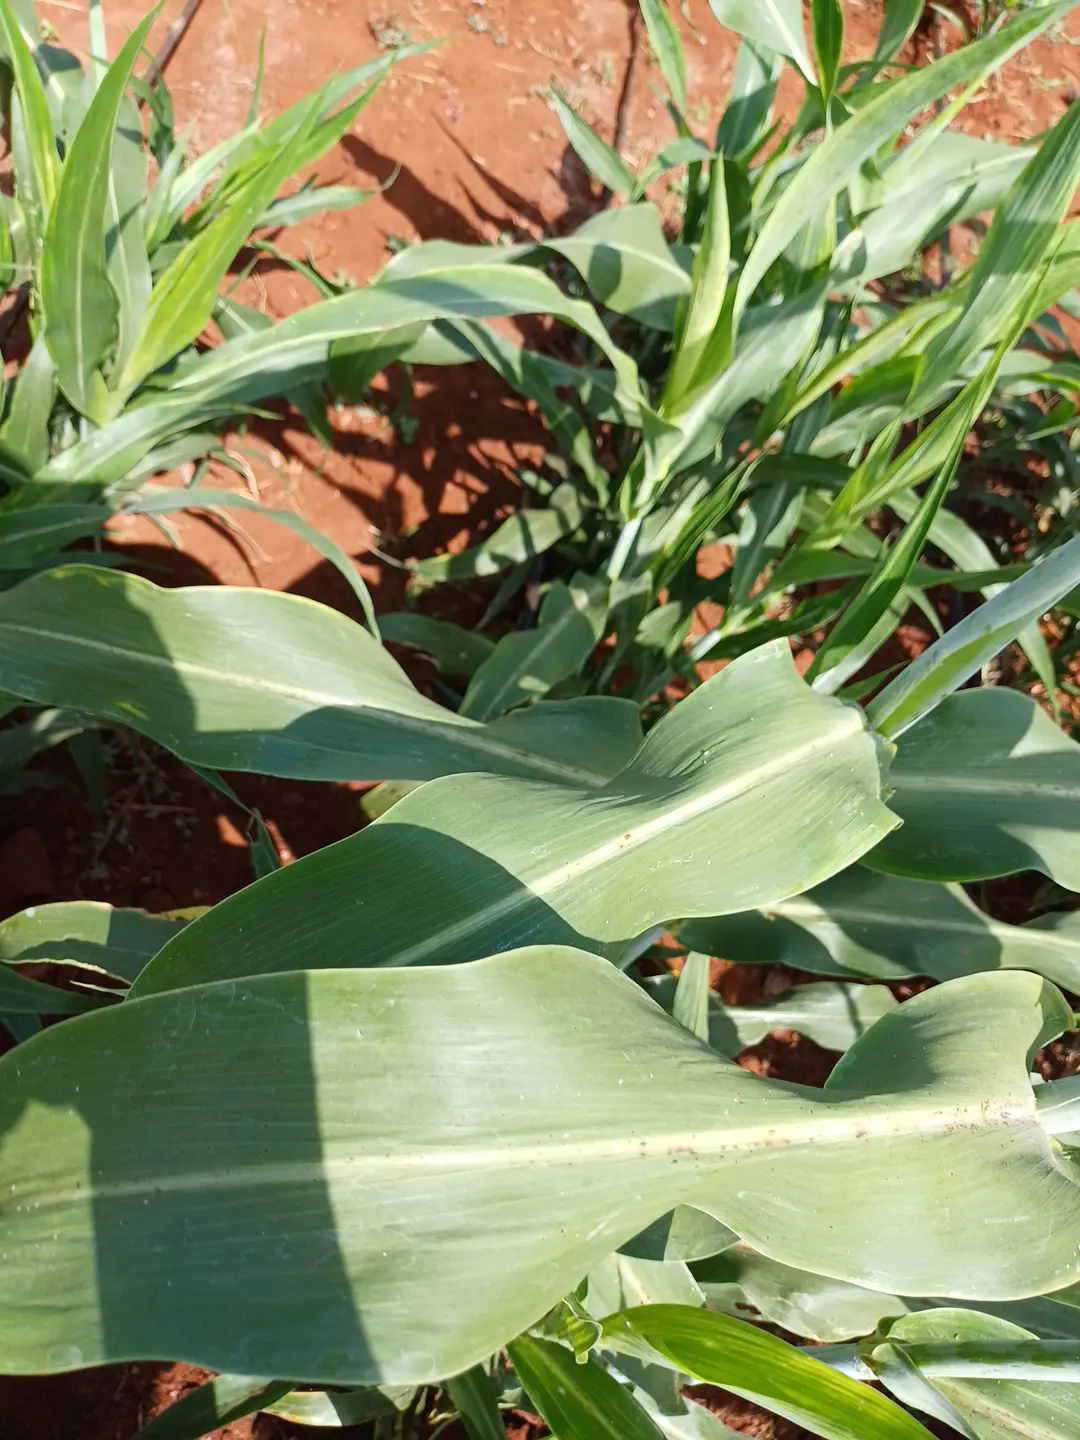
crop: sorghum
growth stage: heading tuber
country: Kenya
